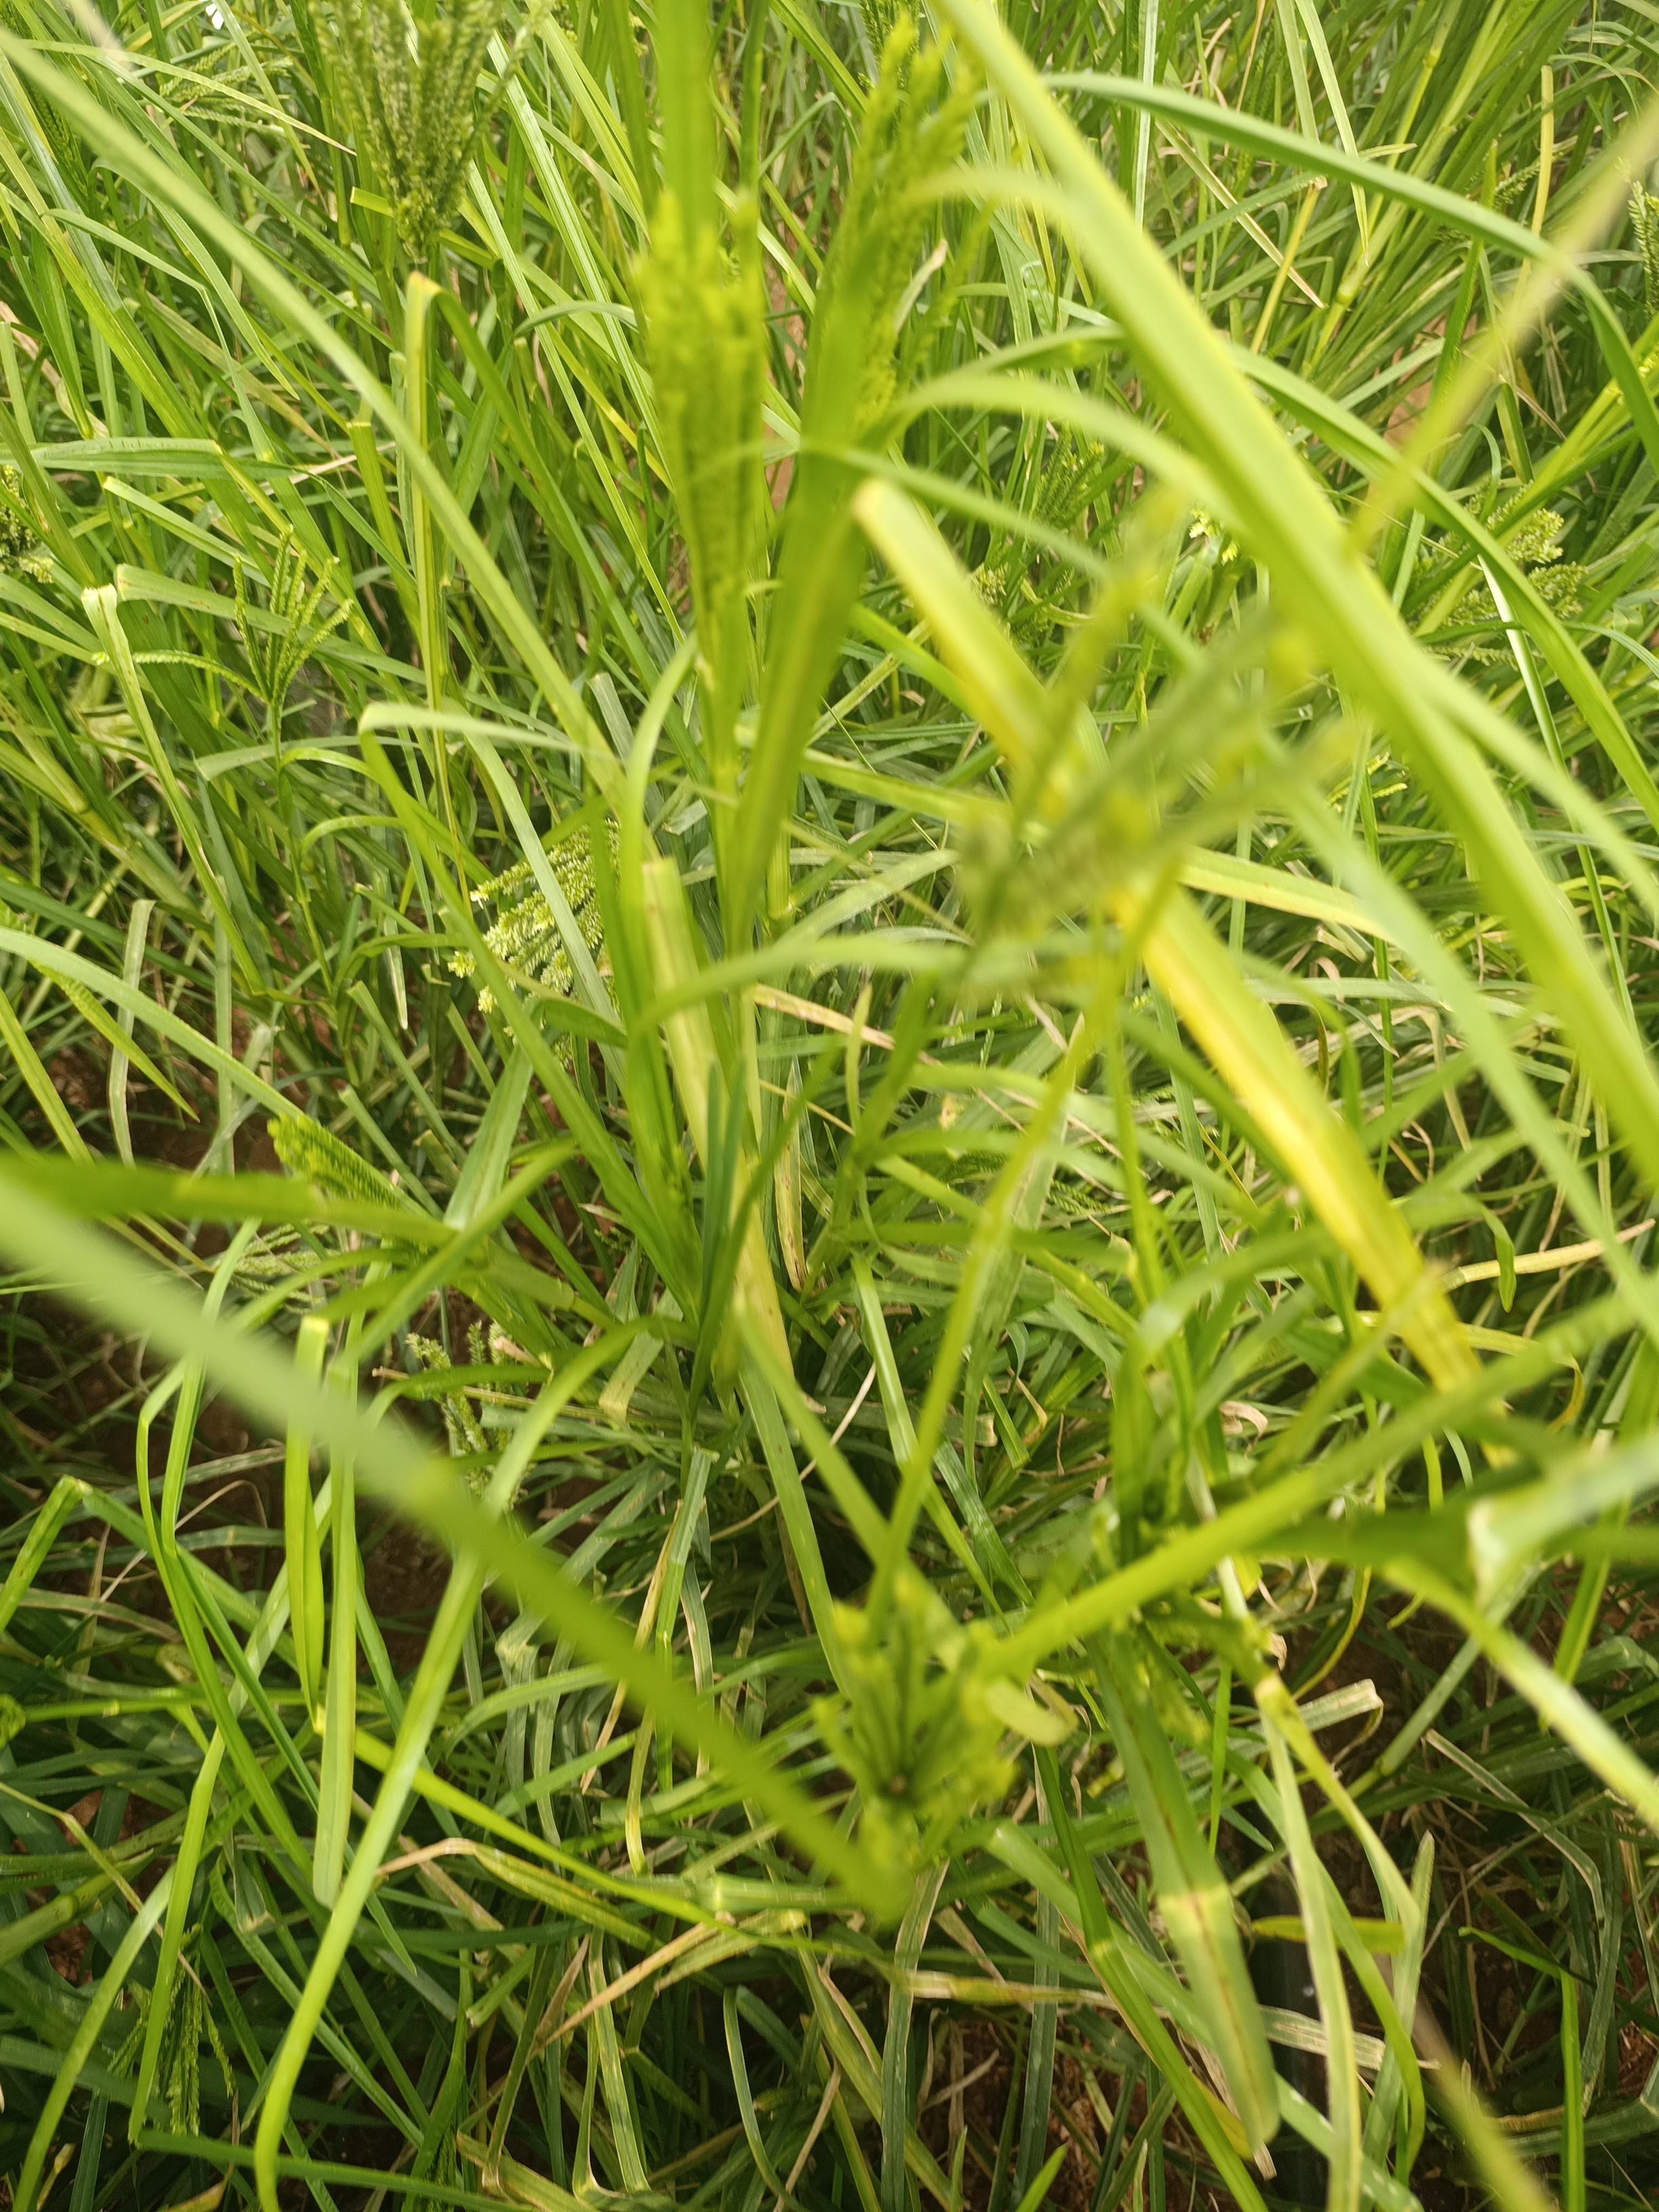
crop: finger millet
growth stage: filling grain
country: Kenya
